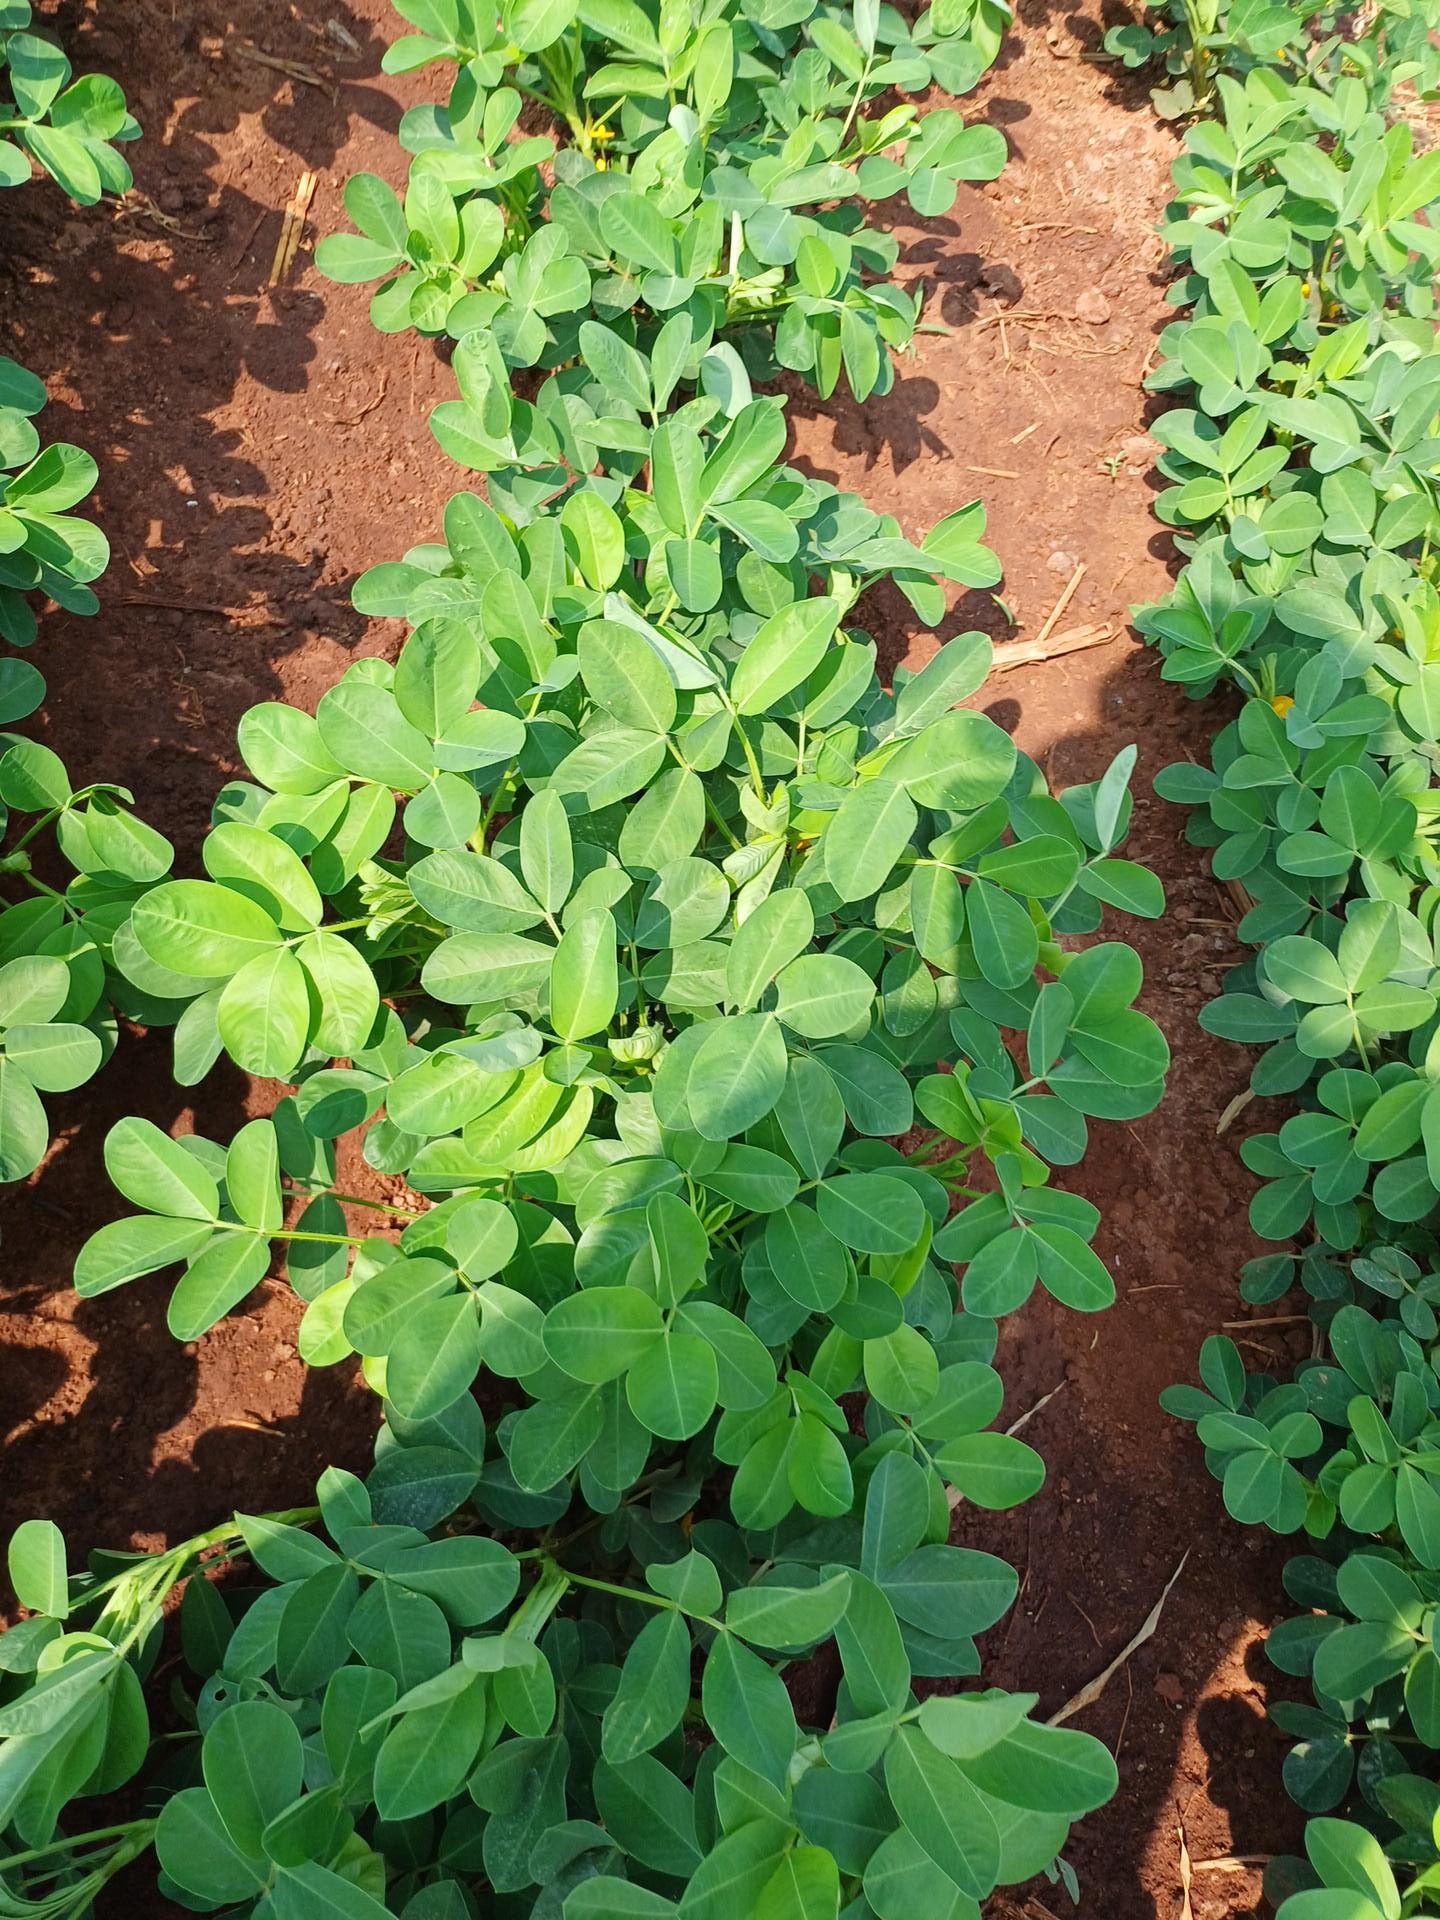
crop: groundnut
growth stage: flowering
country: Kenya
